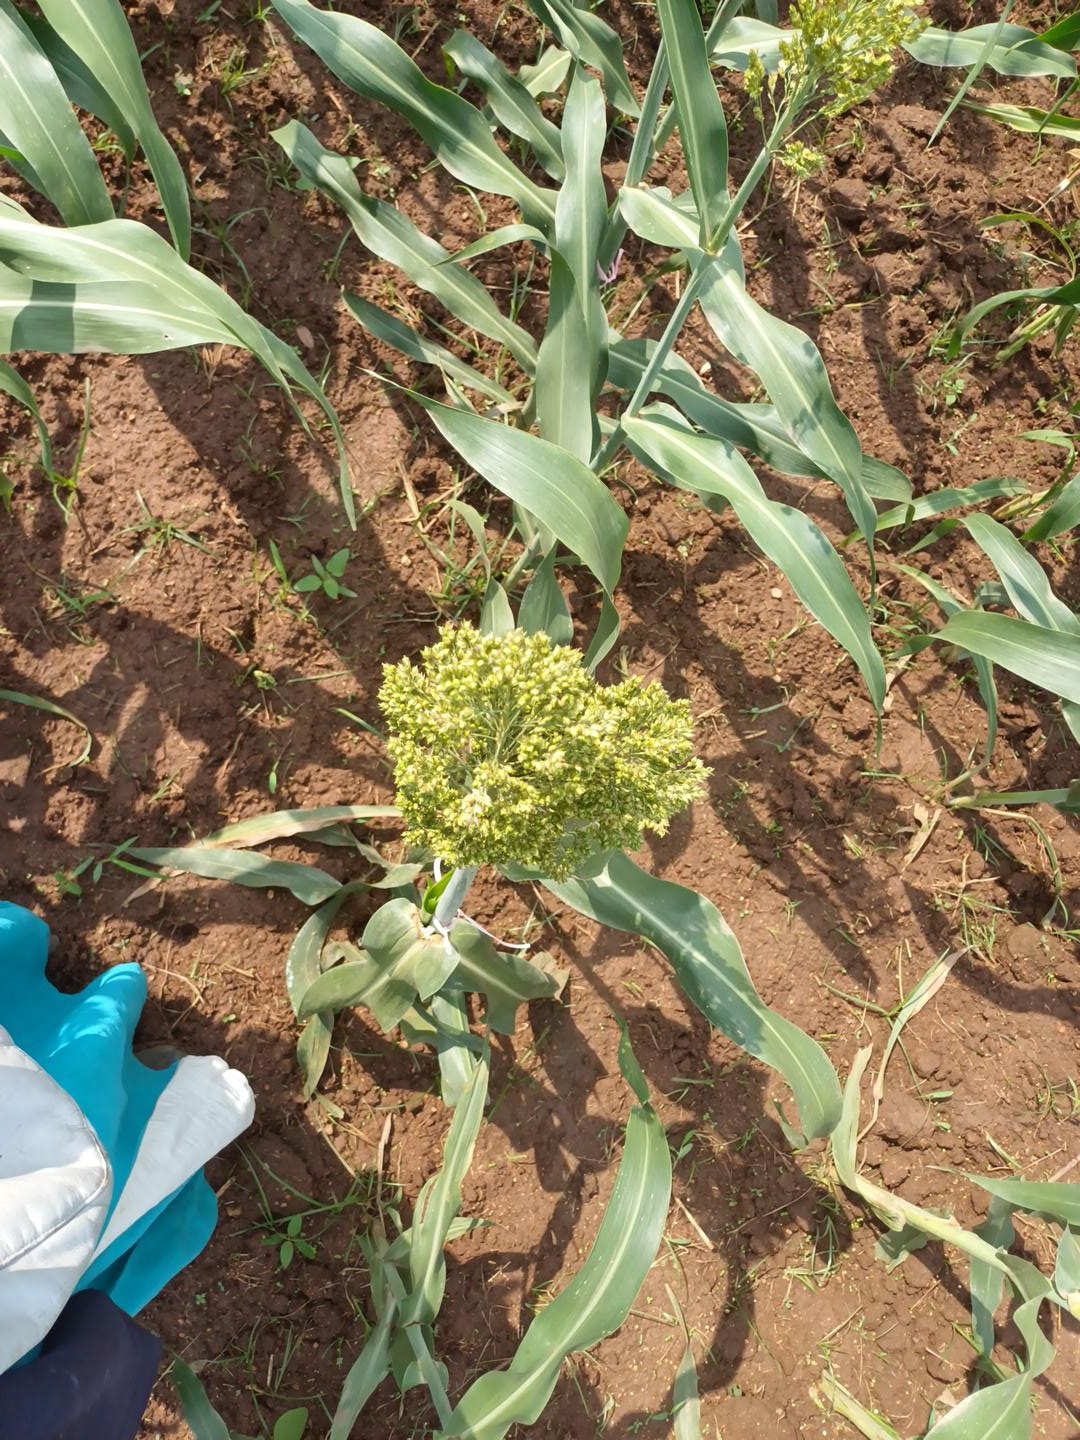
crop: sorghum
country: Kenya
